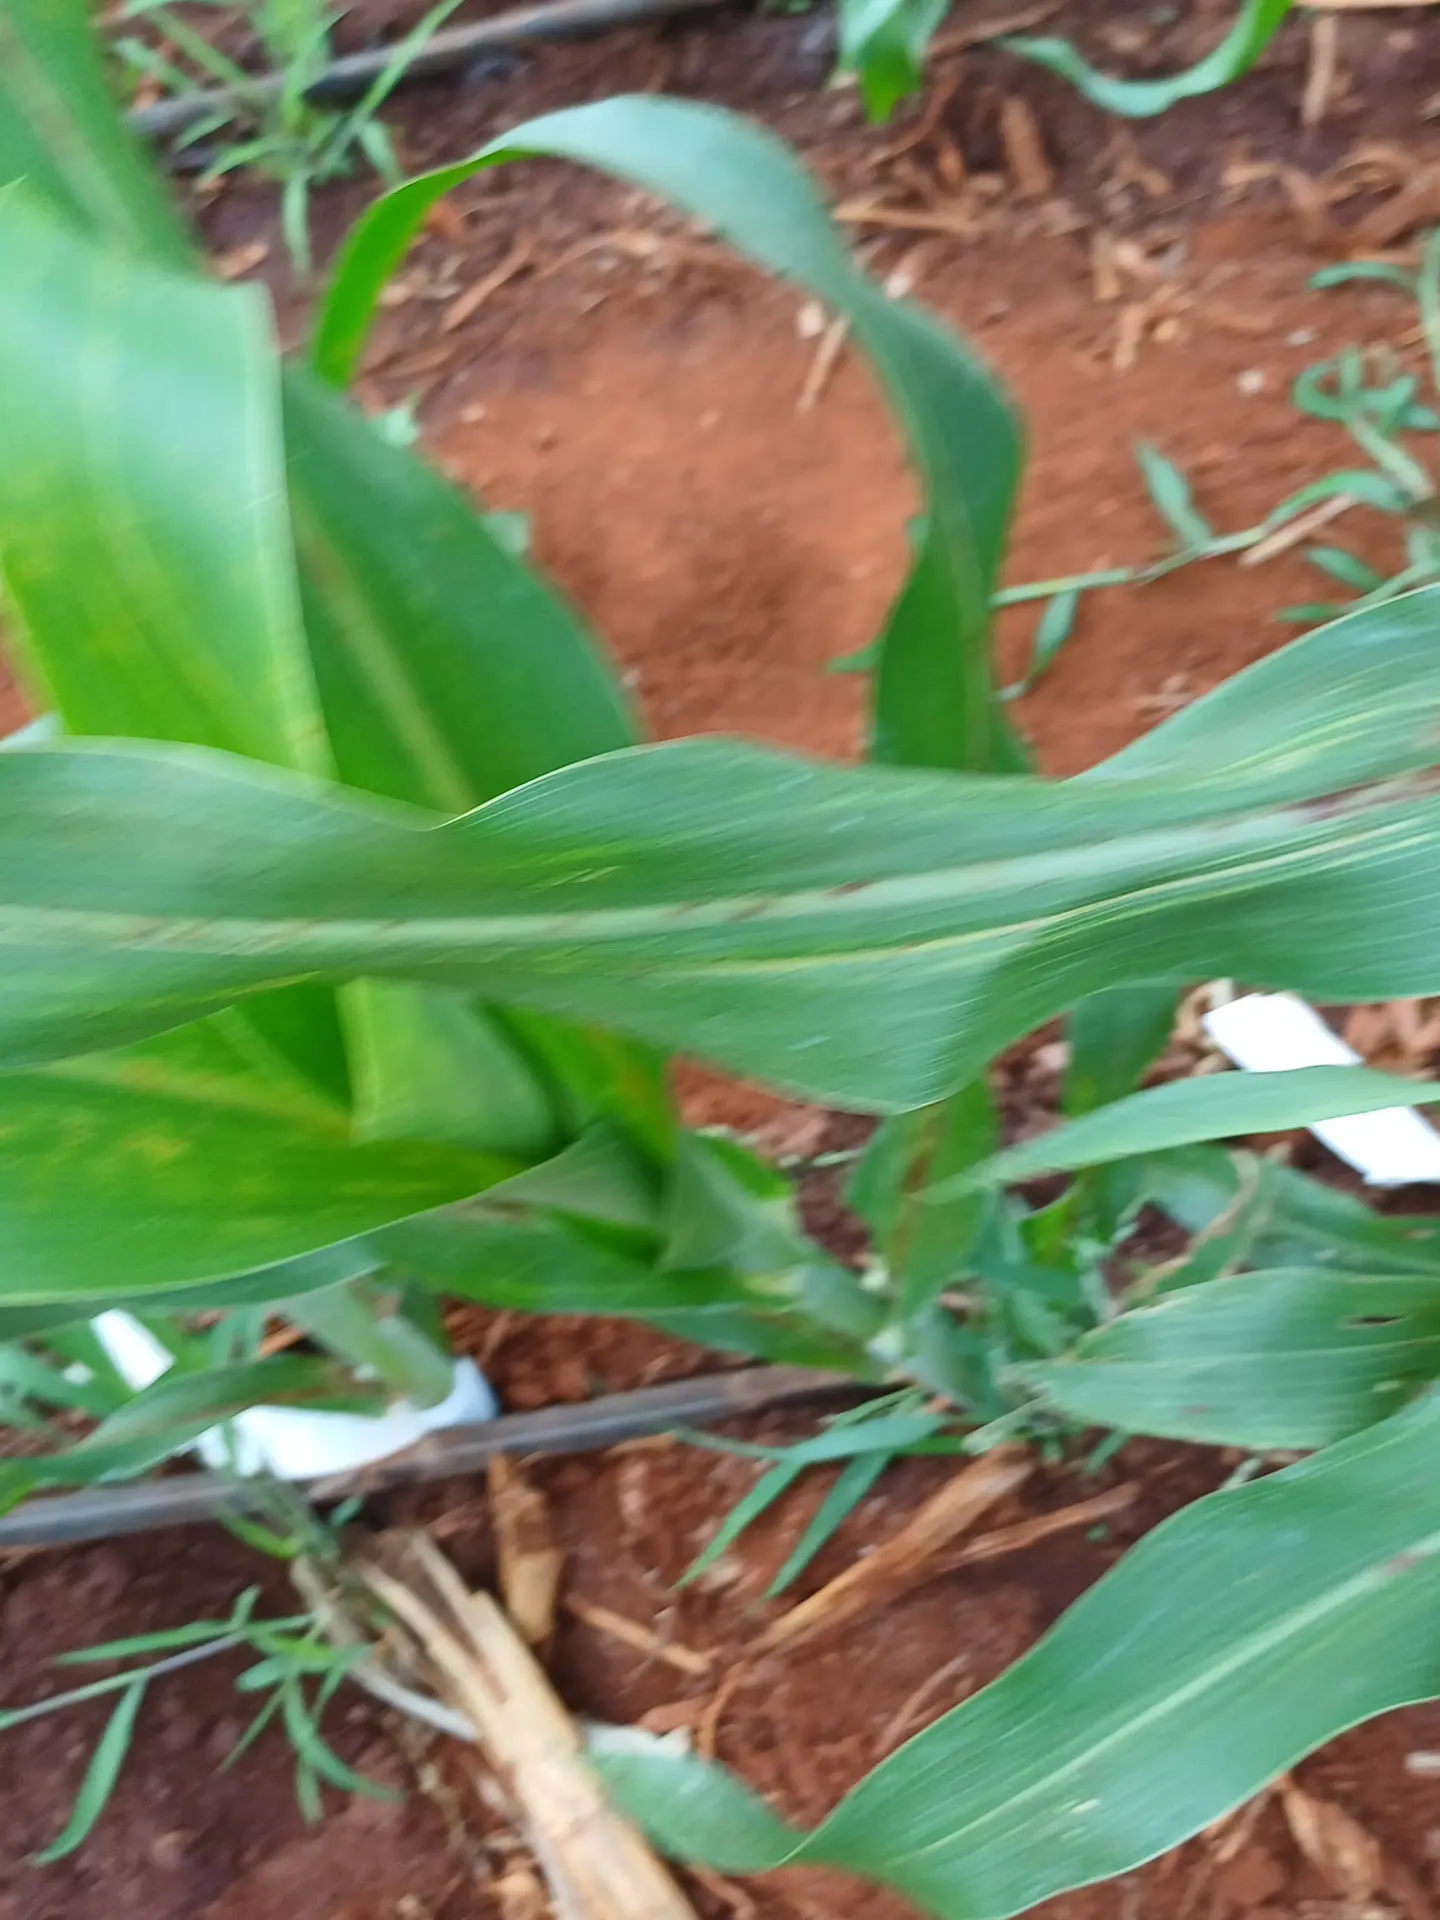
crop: sorghum
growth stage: vegetative
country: Kenya
